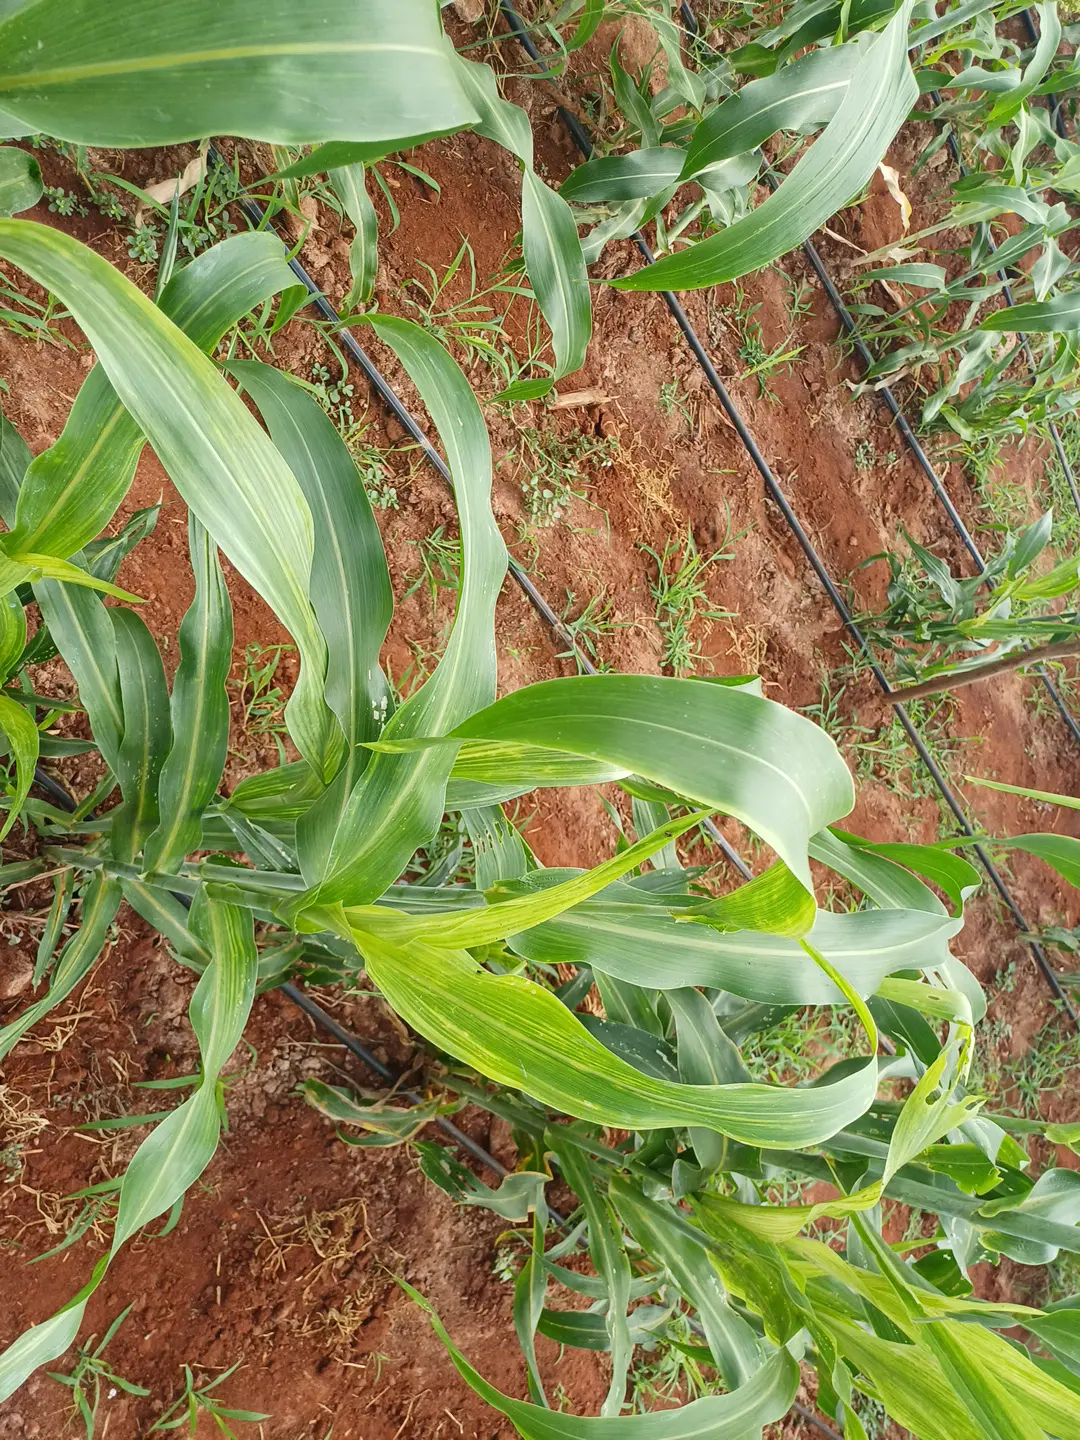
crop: sorghum
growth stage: flowering
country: Kenya
